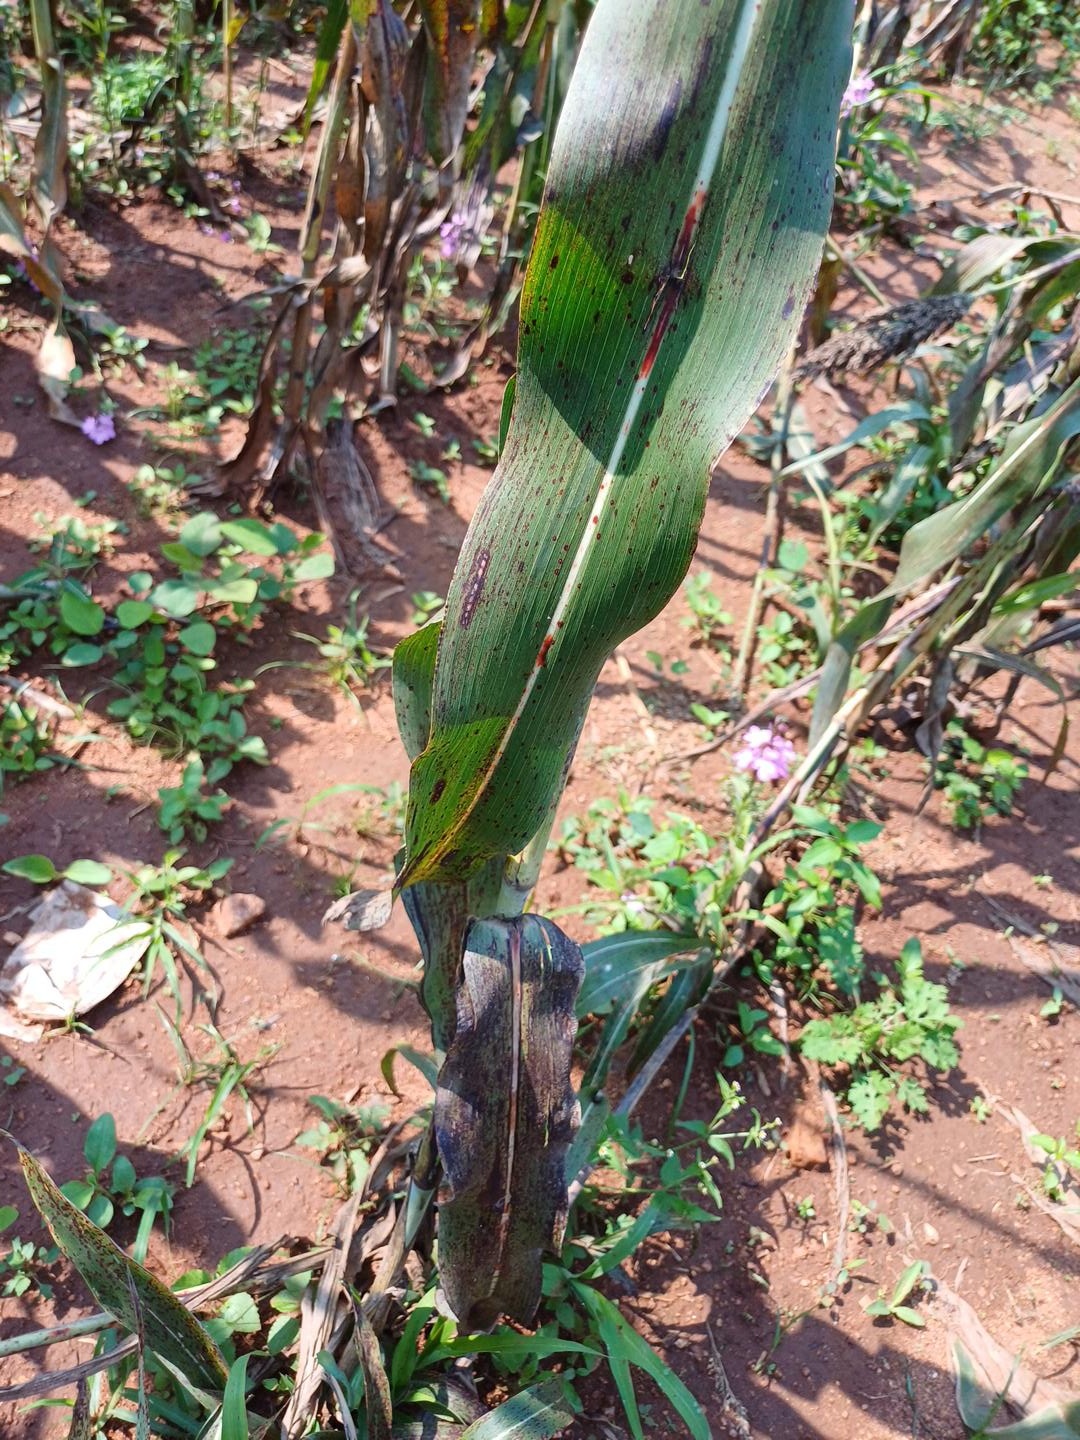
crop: sorghum
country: Kenya
